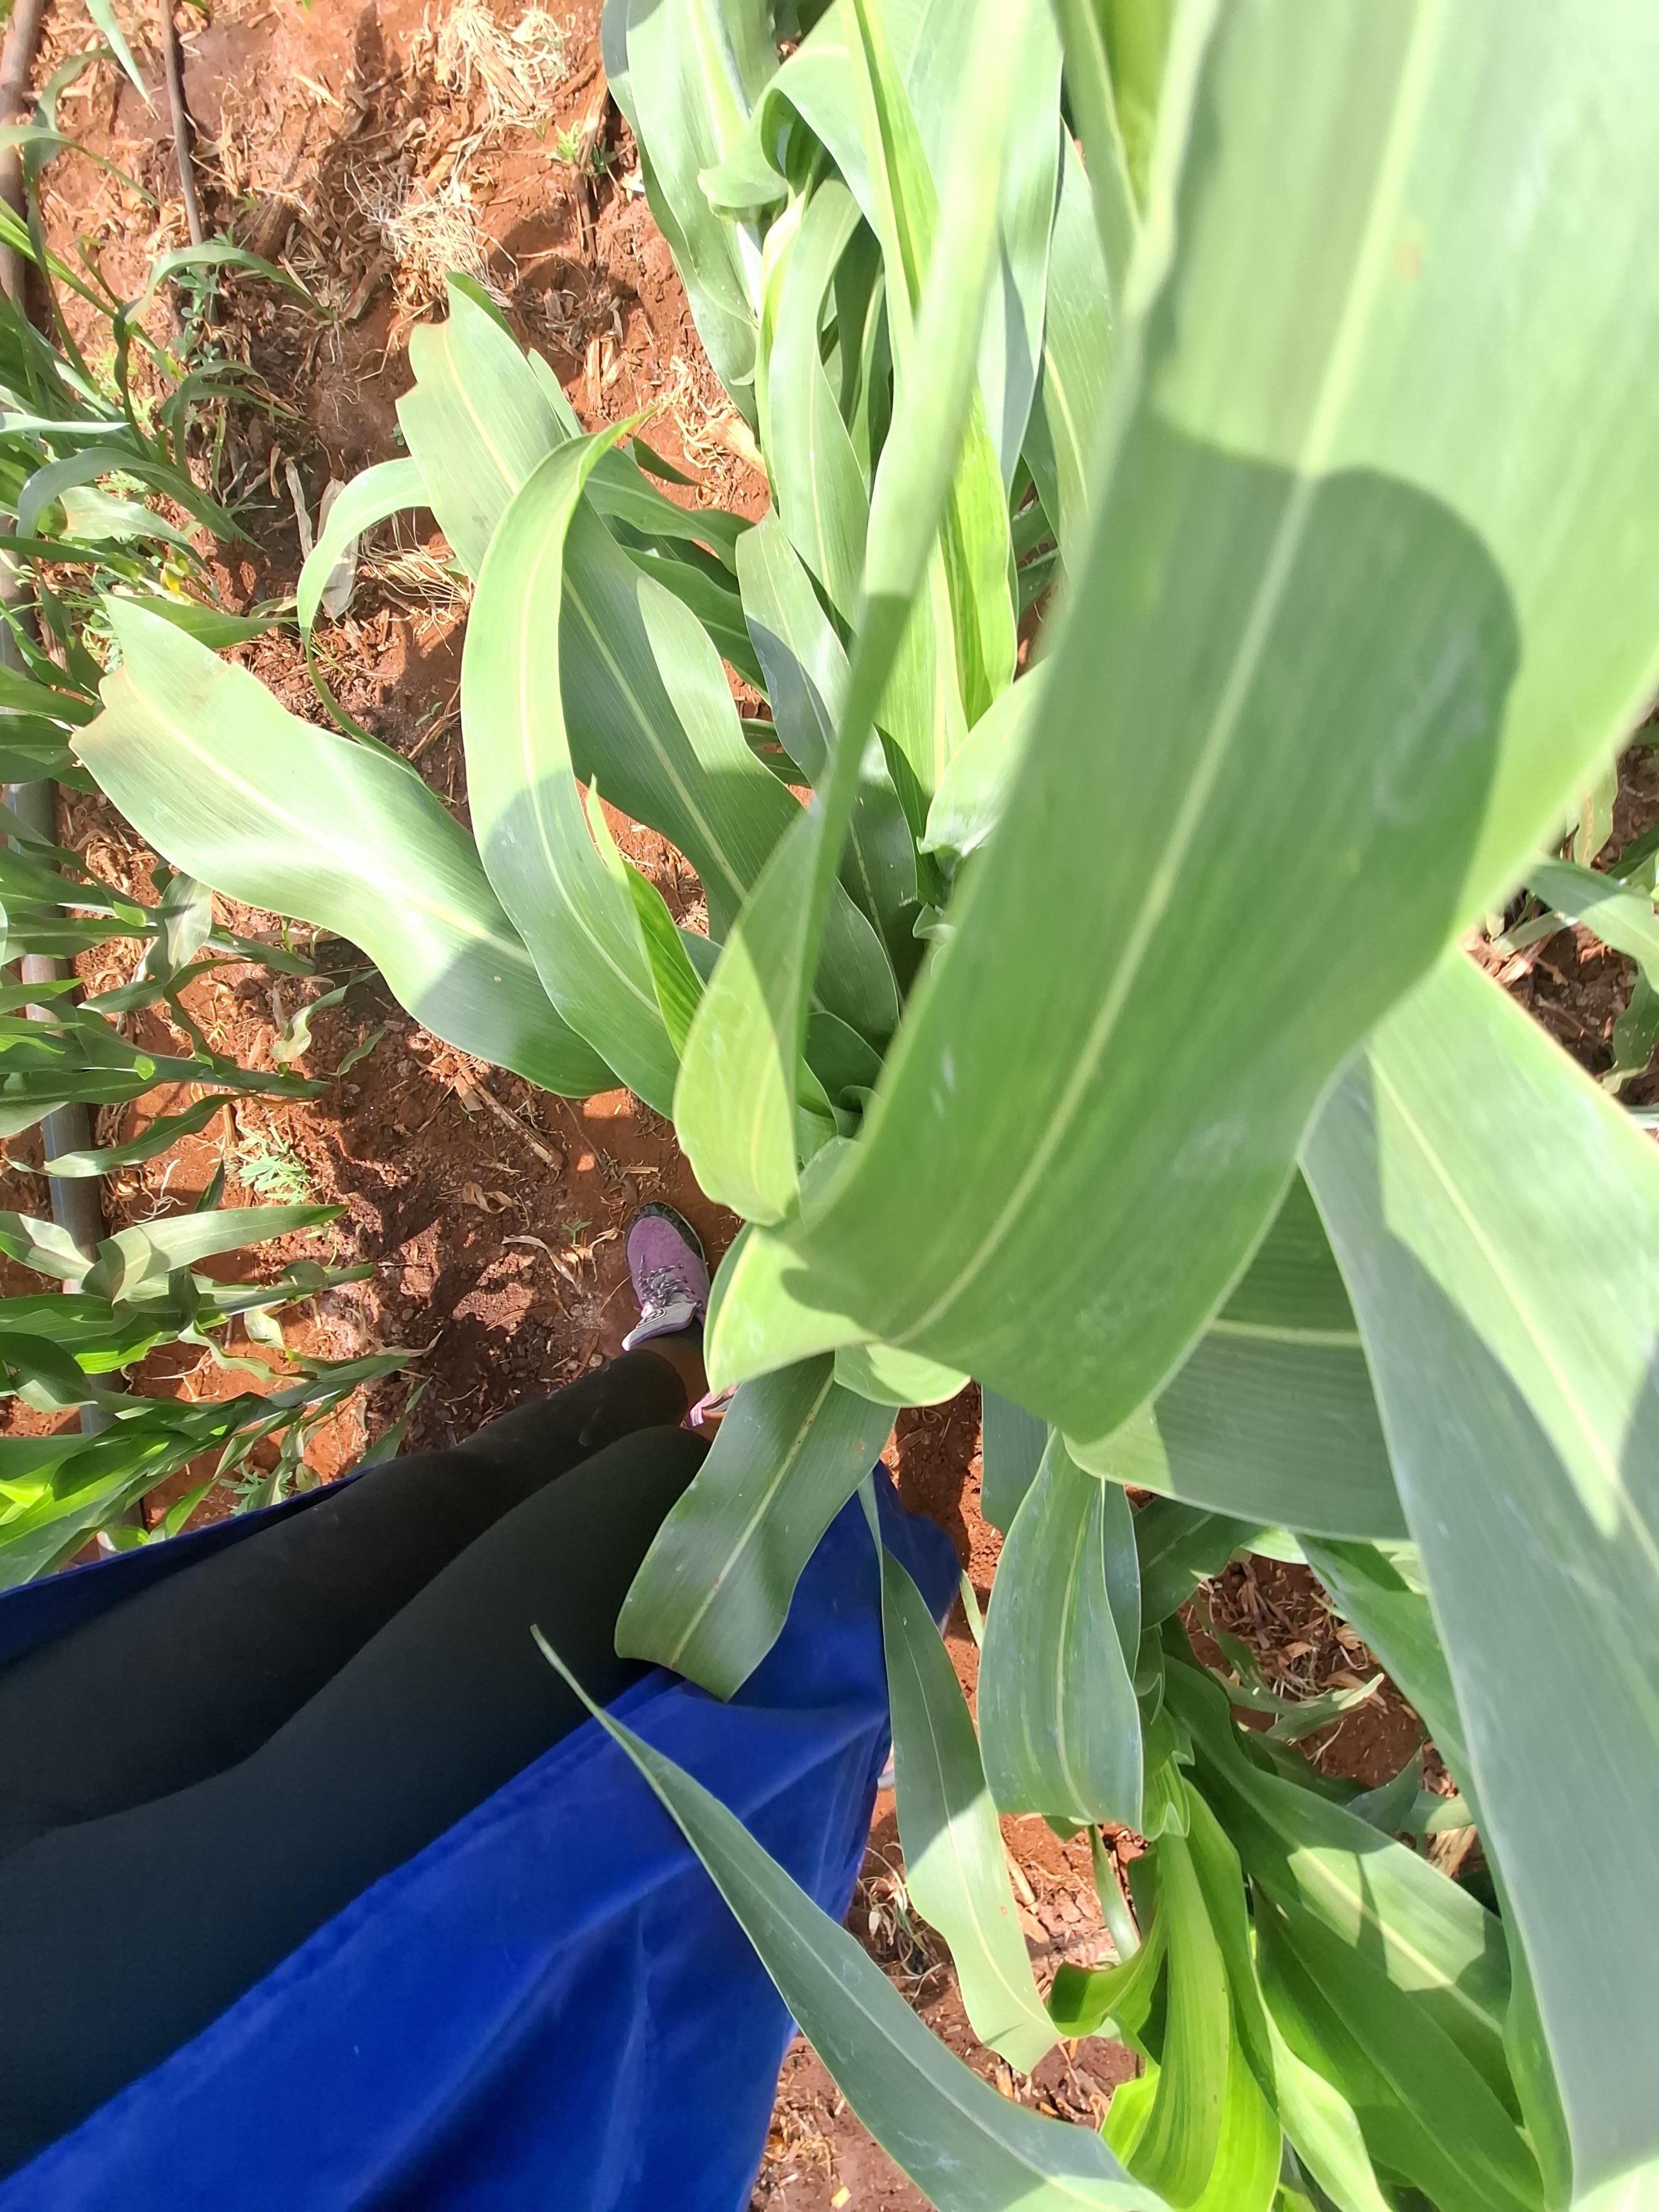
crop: sorghum
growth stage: vegetative
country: Kenya
